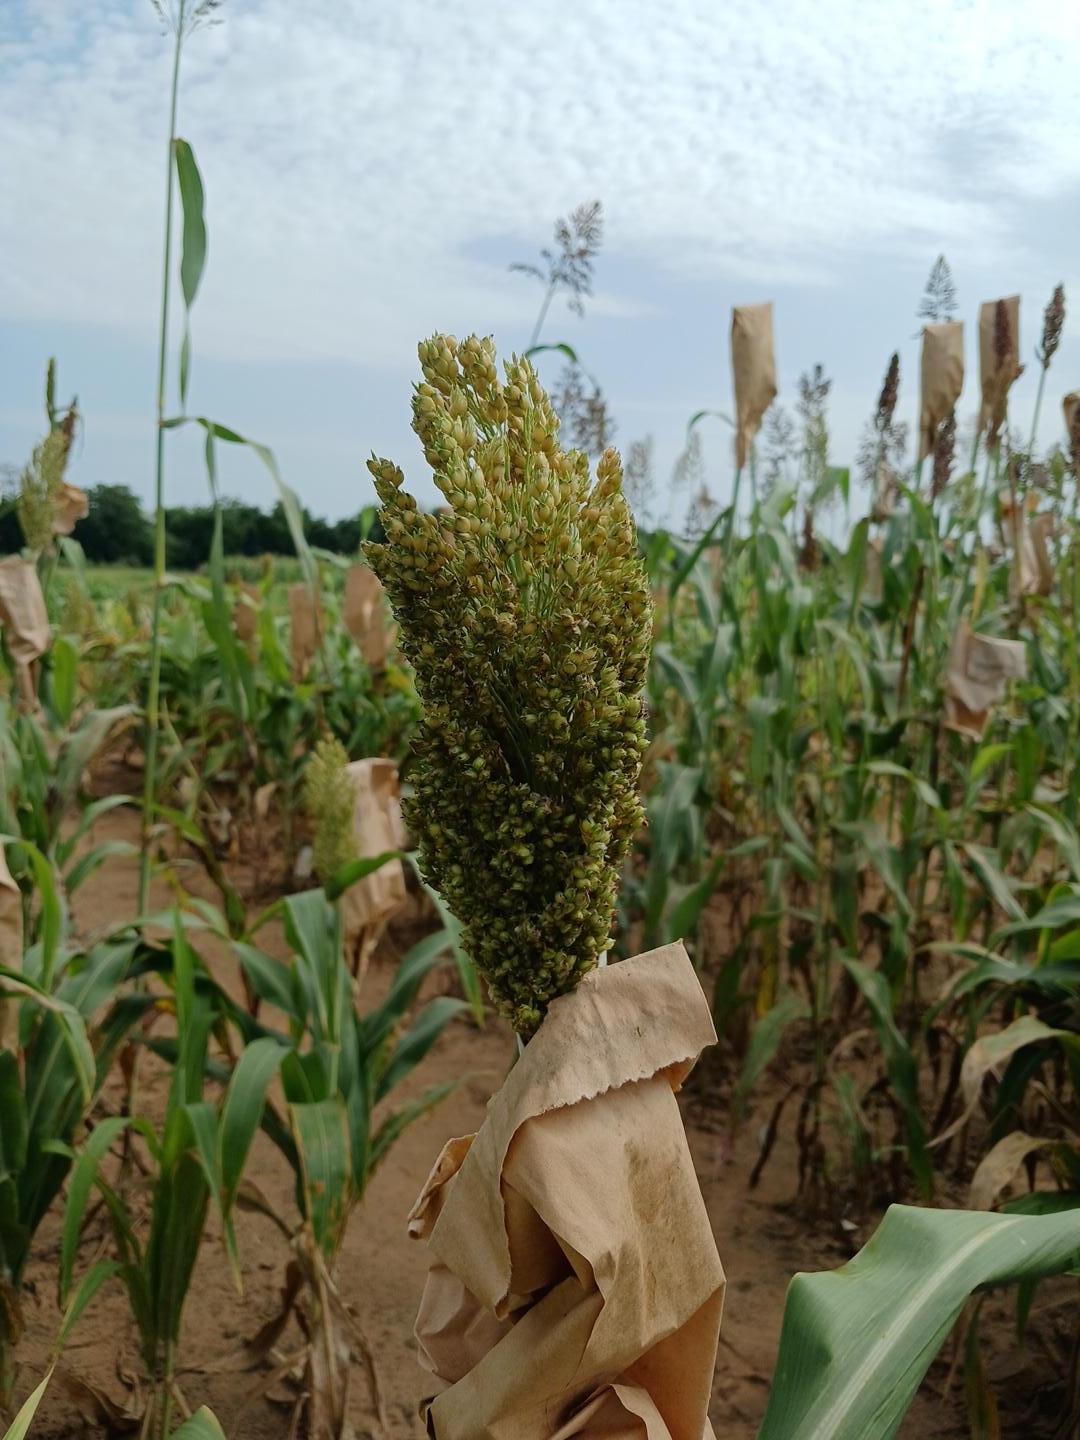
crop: sorghum
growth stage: filling grain
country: Senegal
